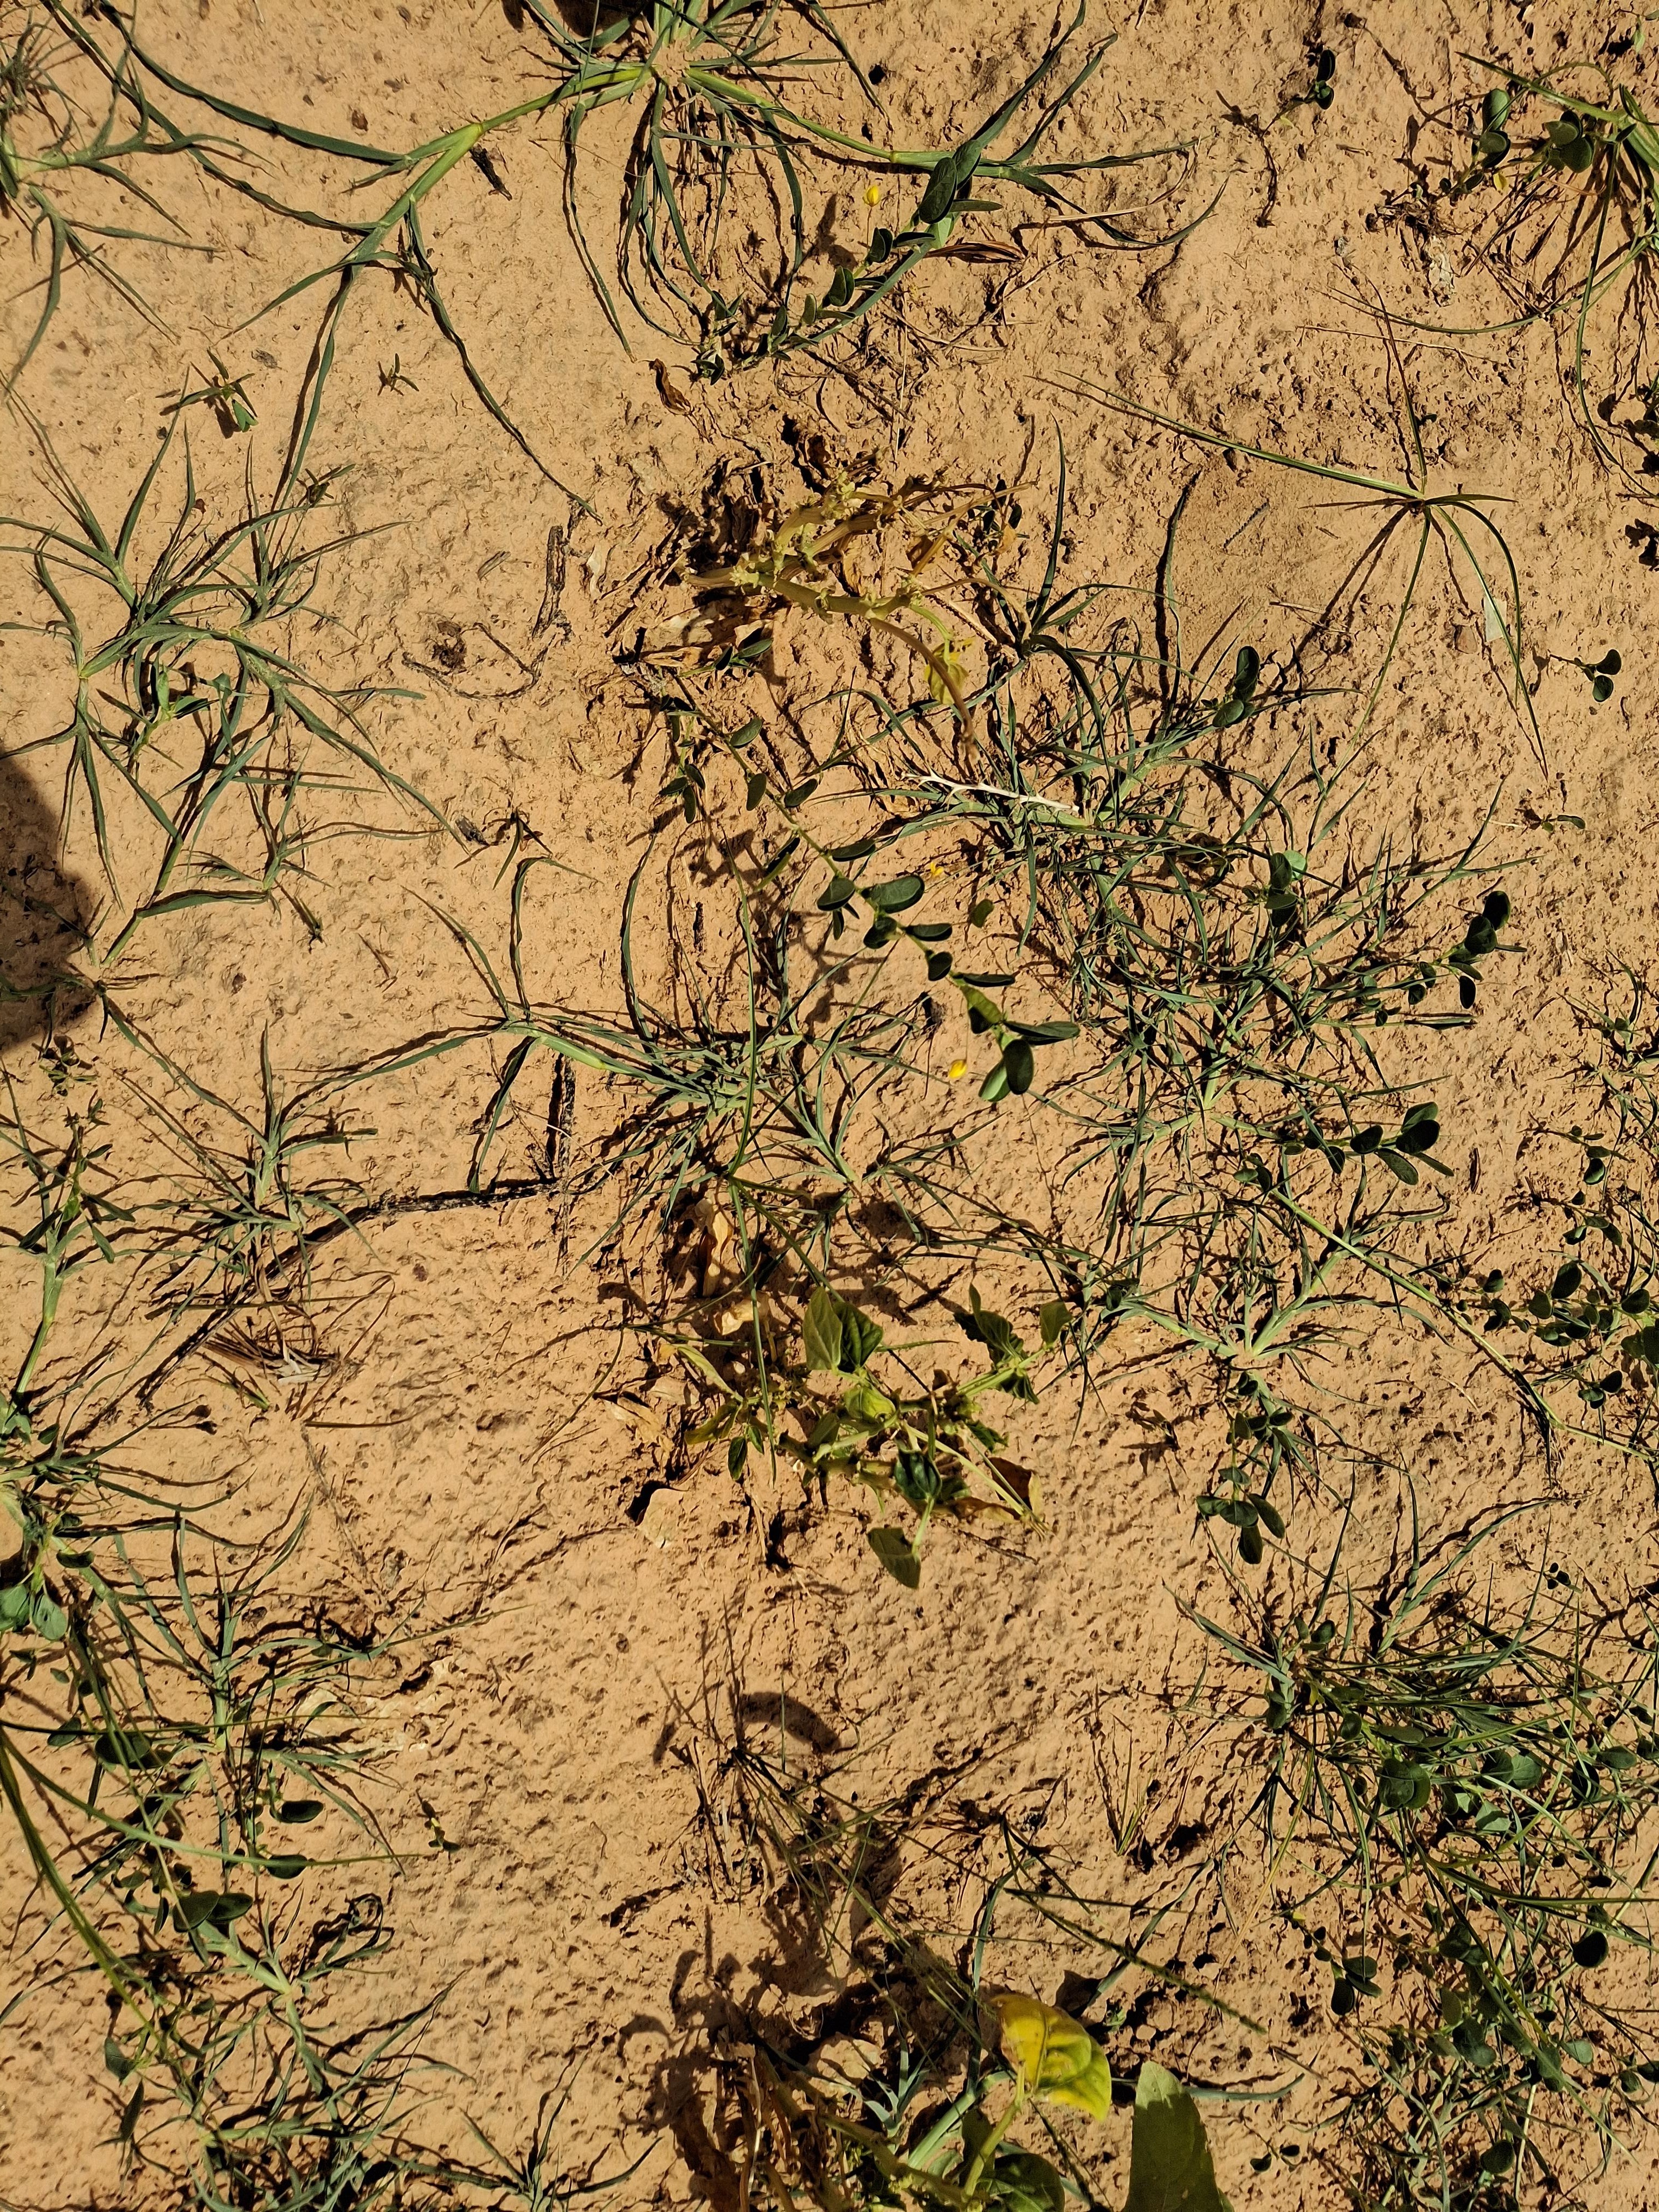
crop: cowpea
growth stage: harvest maturity
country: Nigeria
